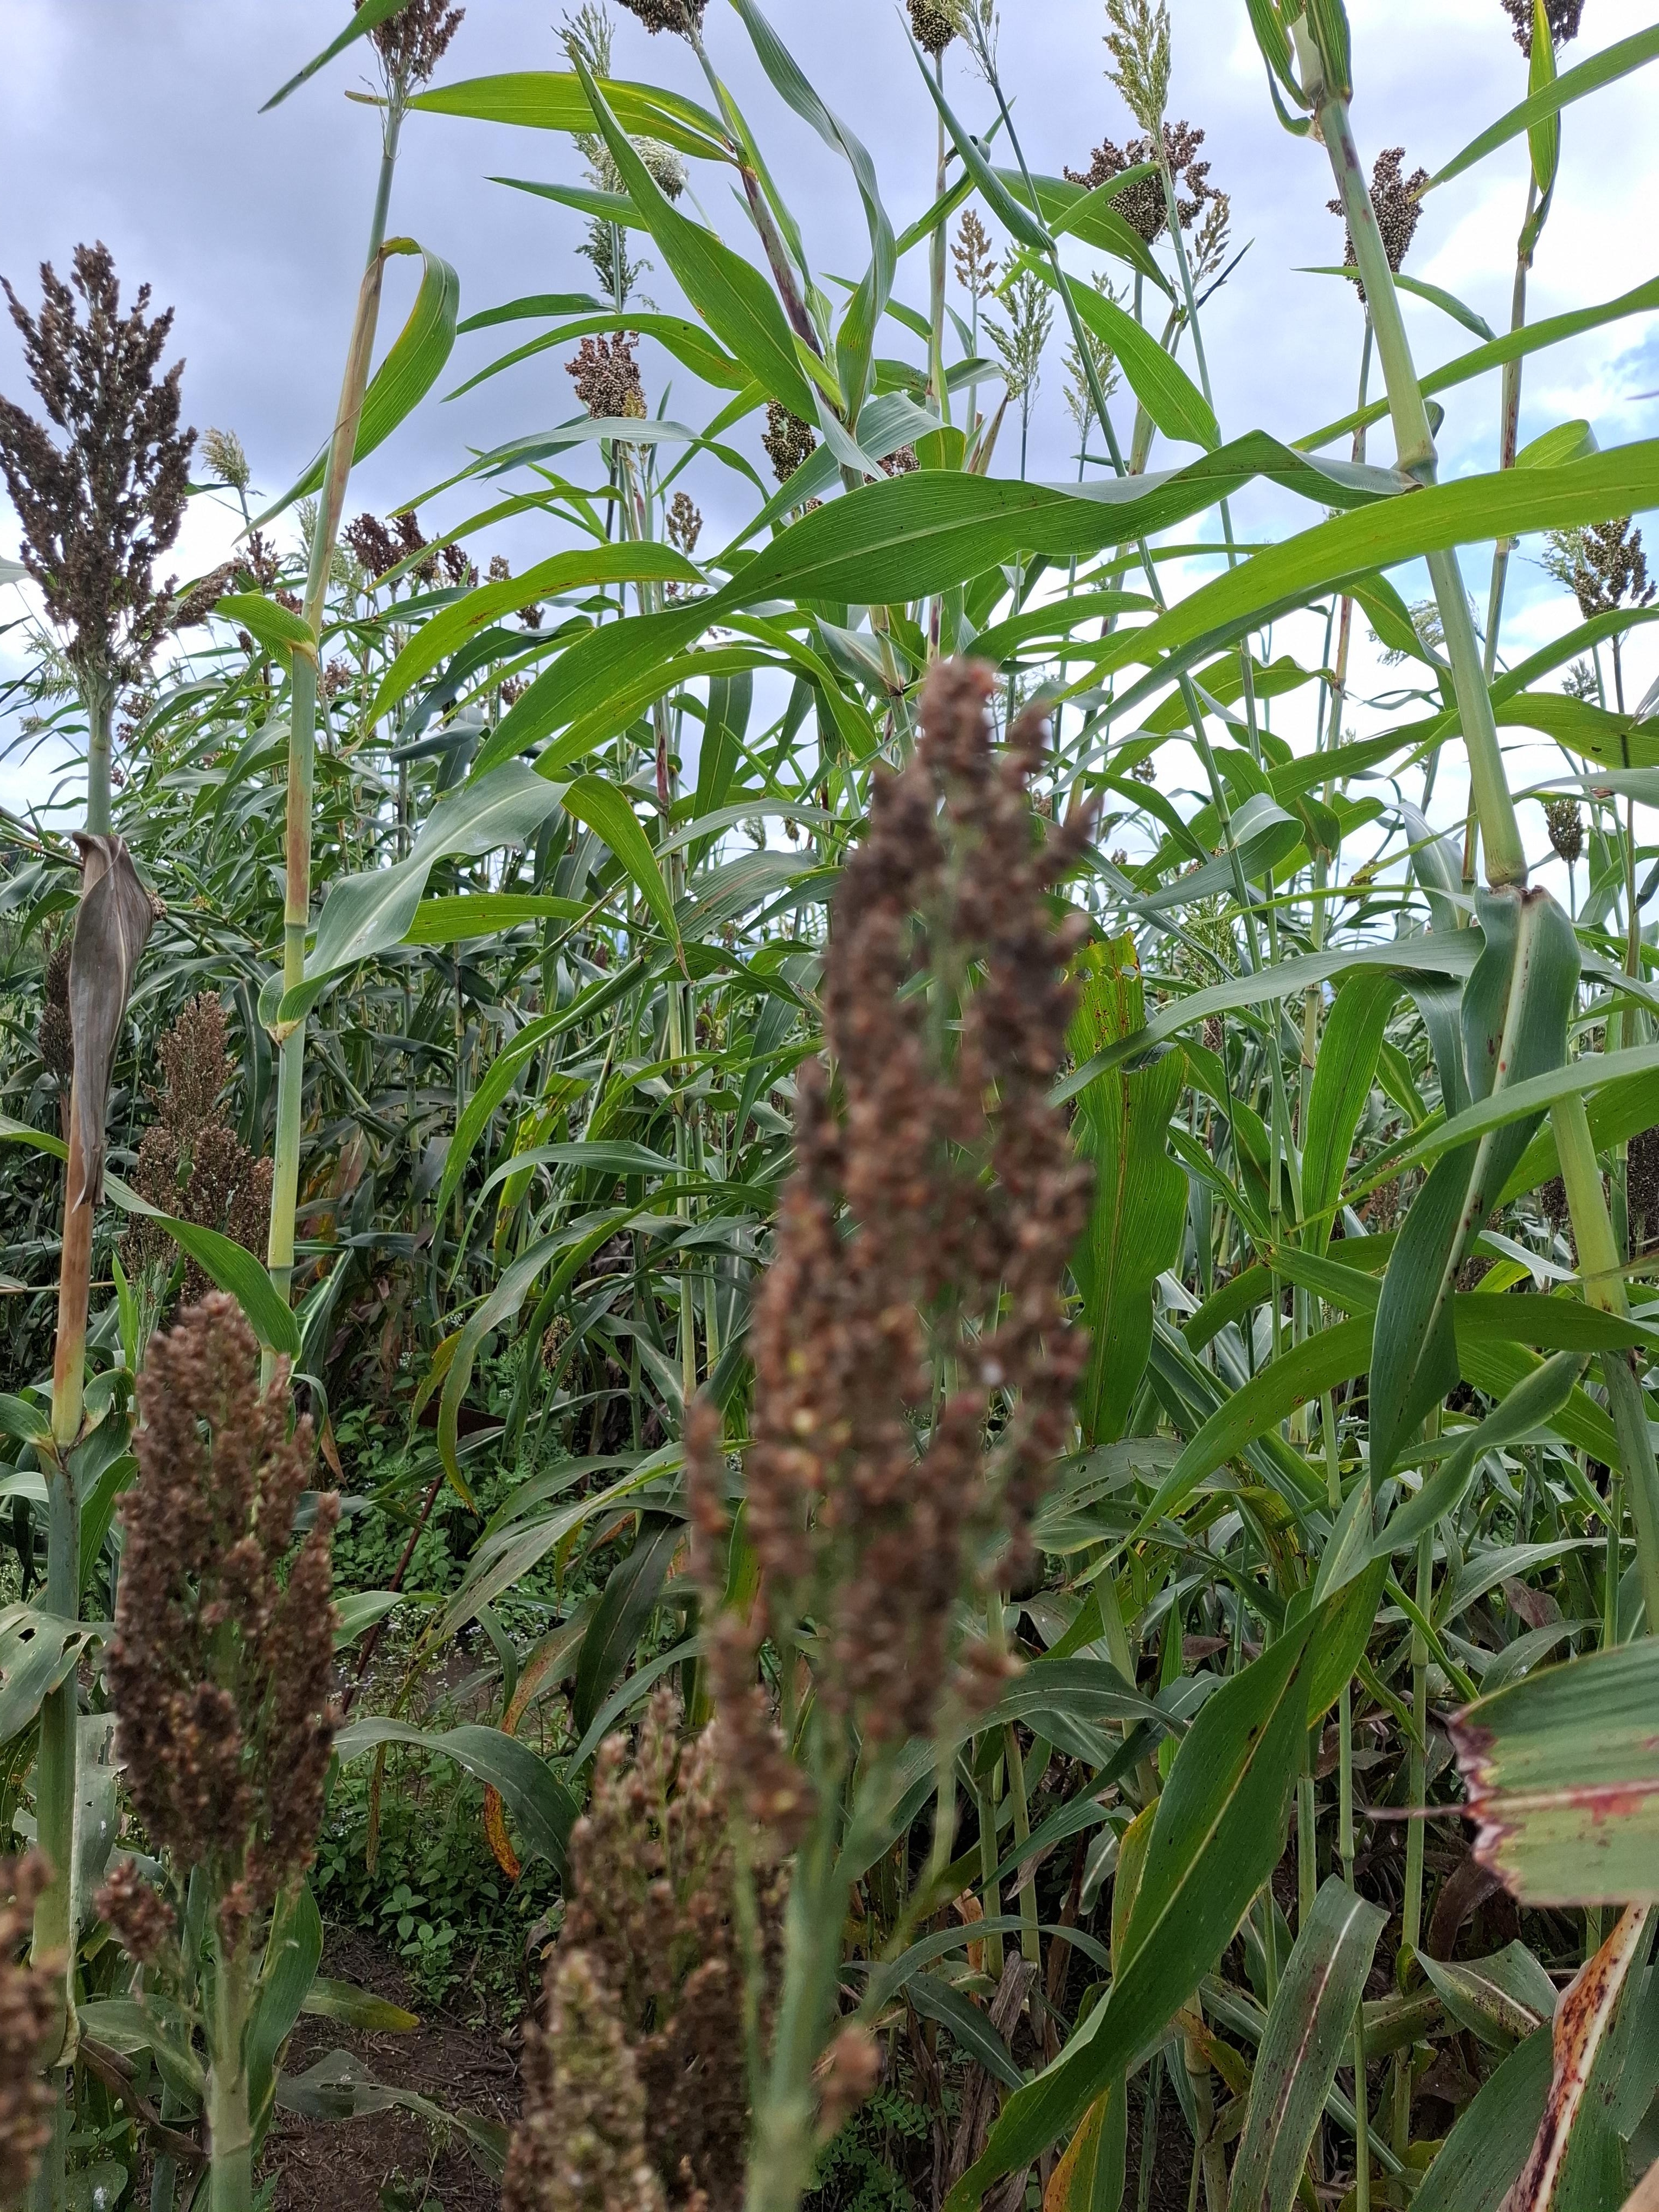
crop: sorghum
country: Tanzania
